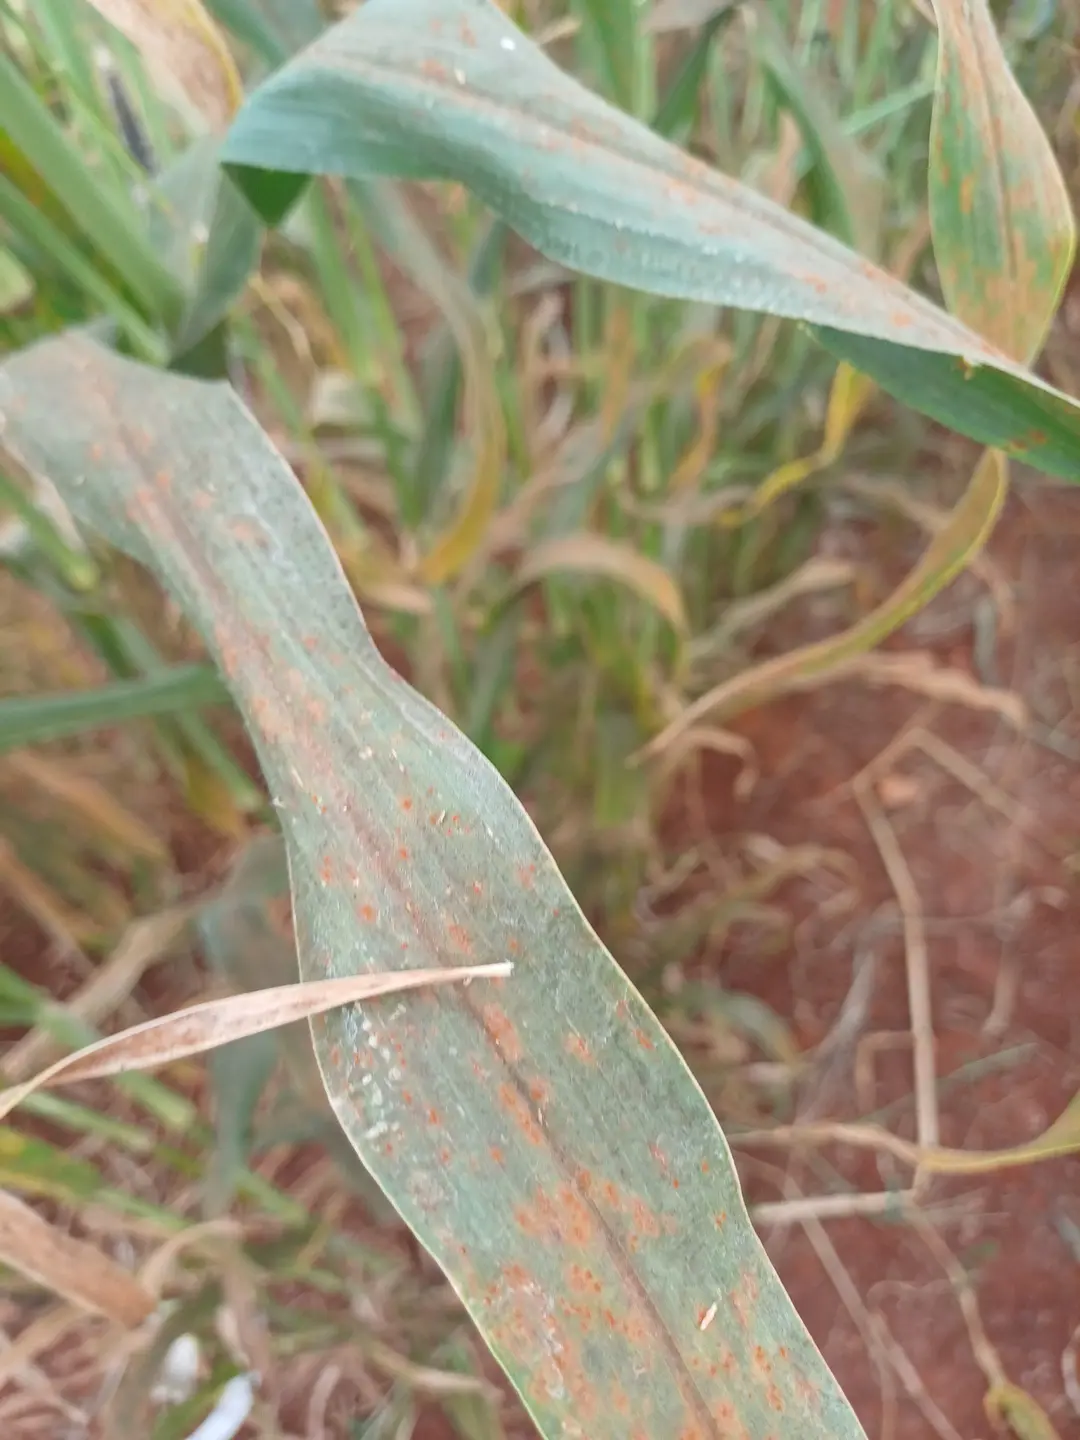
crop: pearl millet
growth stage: filling grain
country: Kenya
